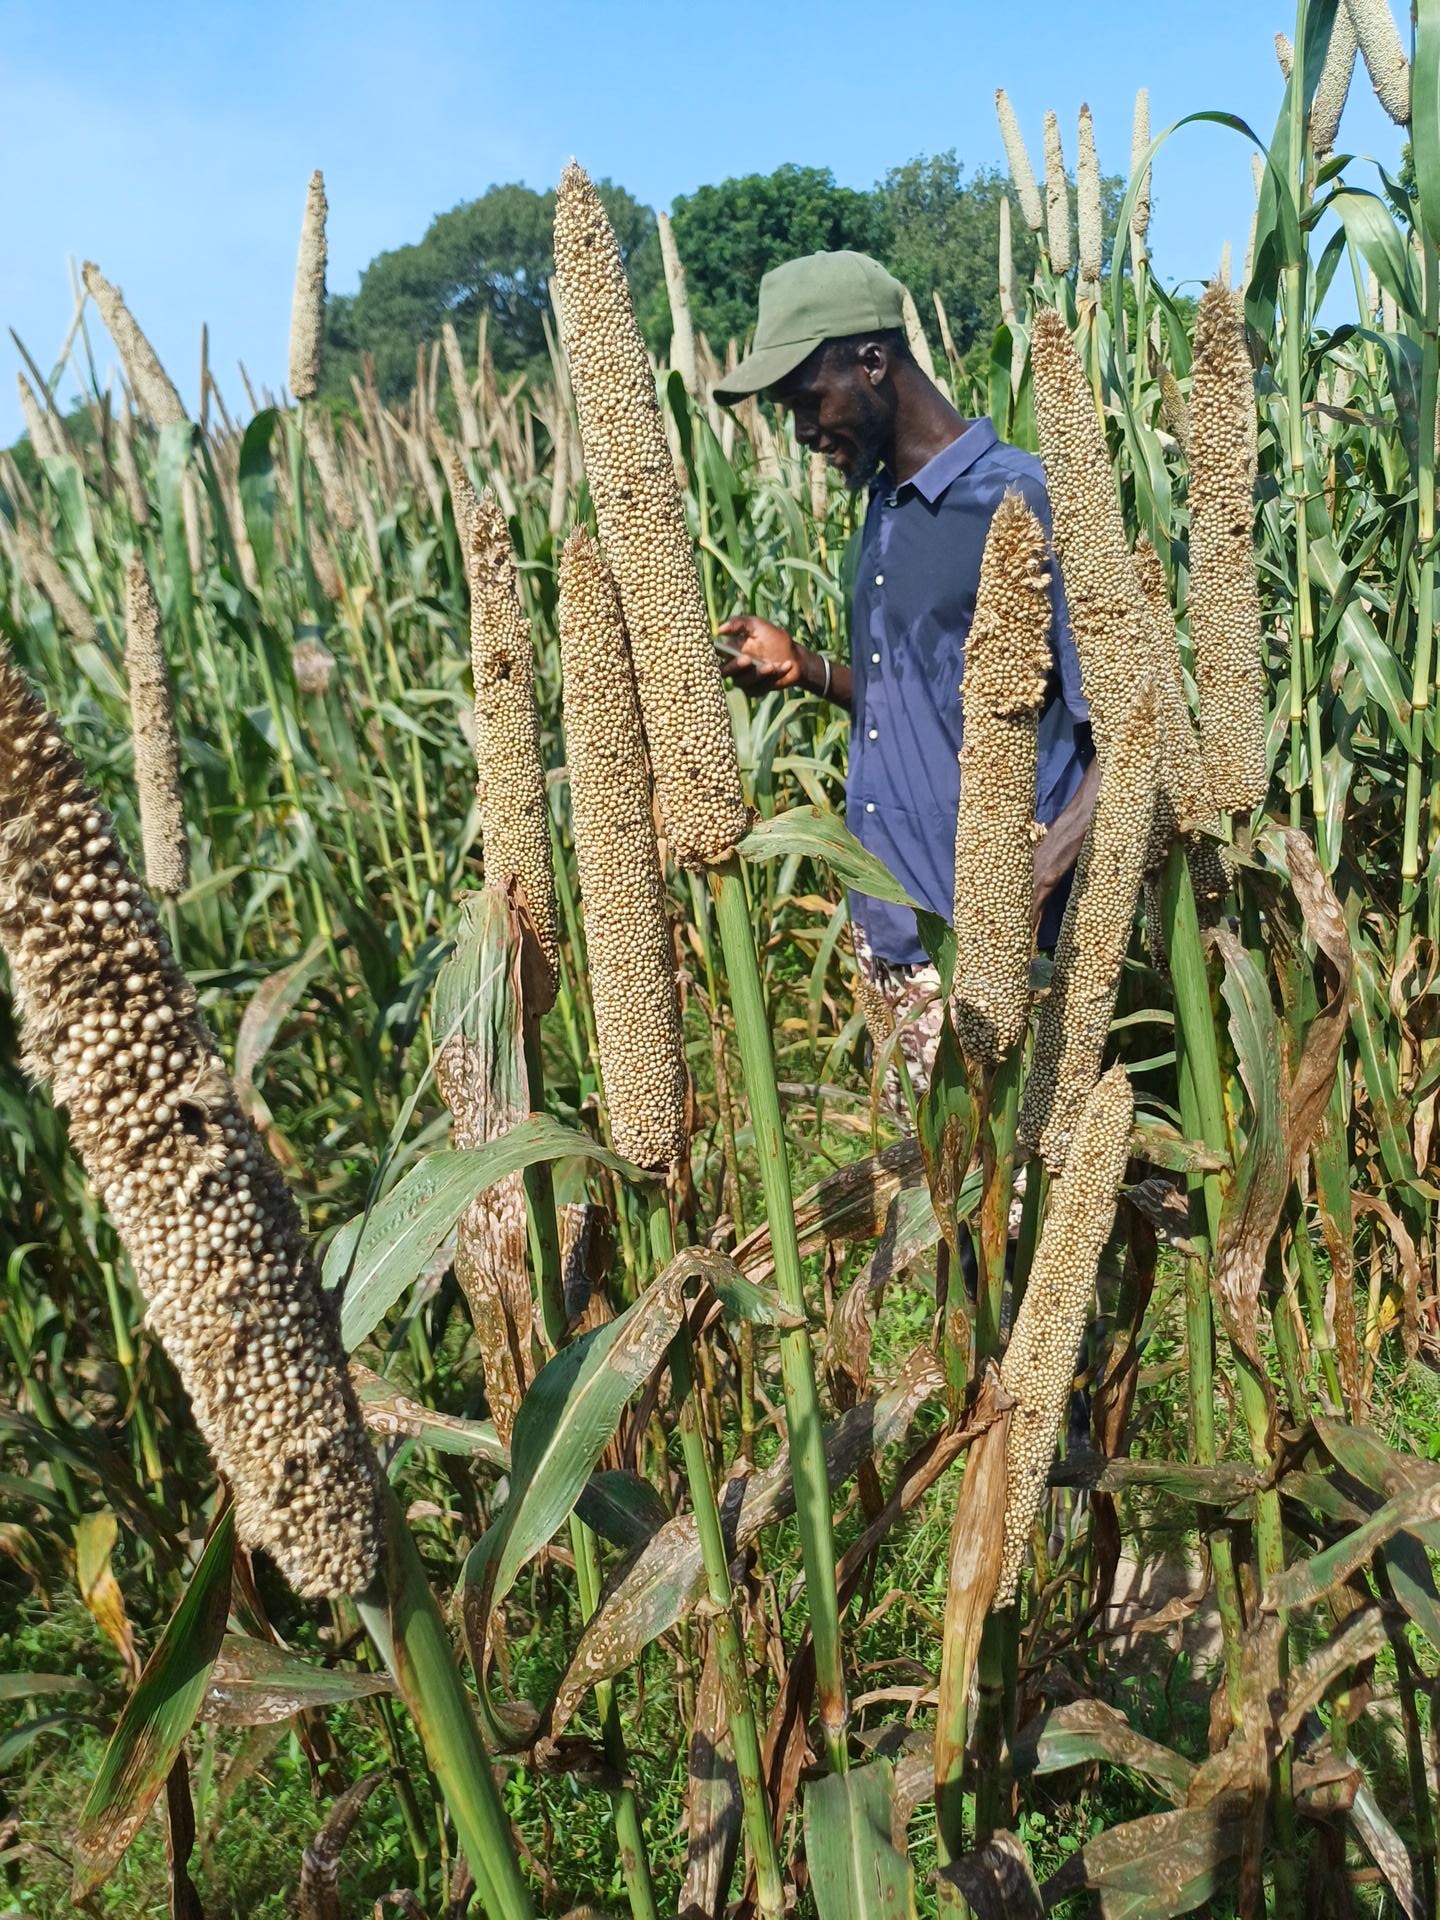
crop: pearl millet
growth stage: filling grain
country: Senegal
